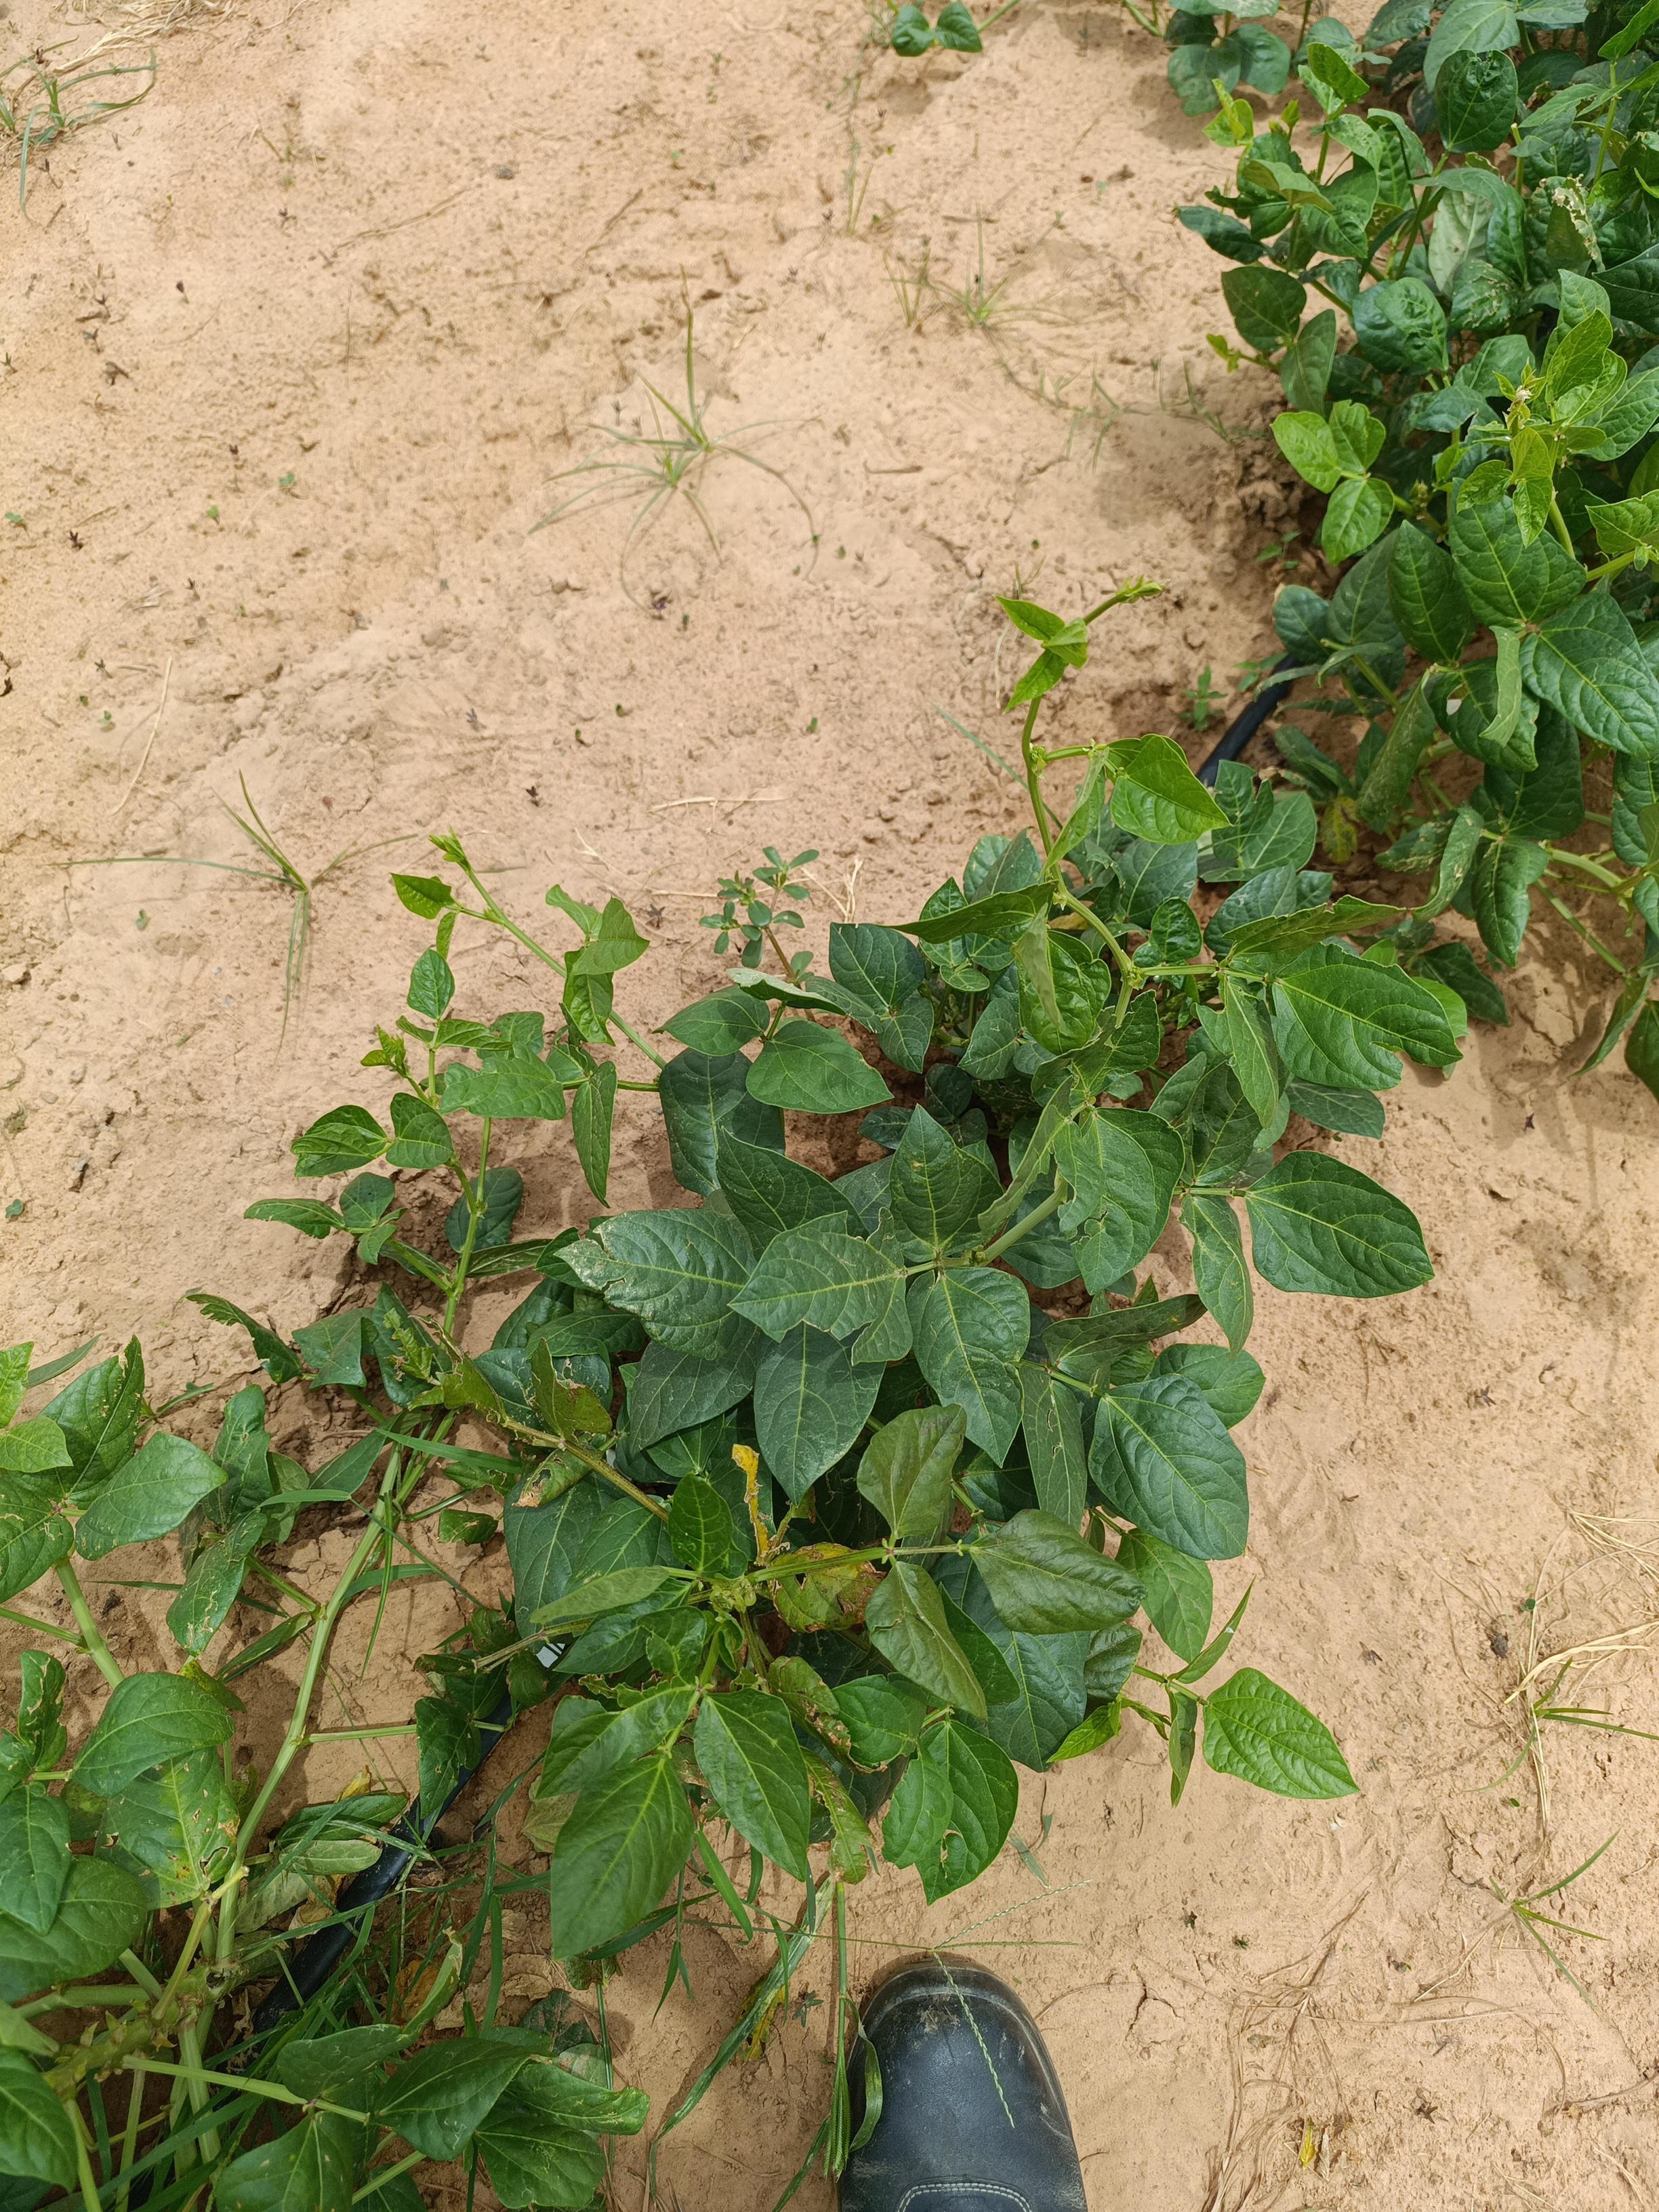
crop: cowpea
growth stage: flowering
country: Nigeria
